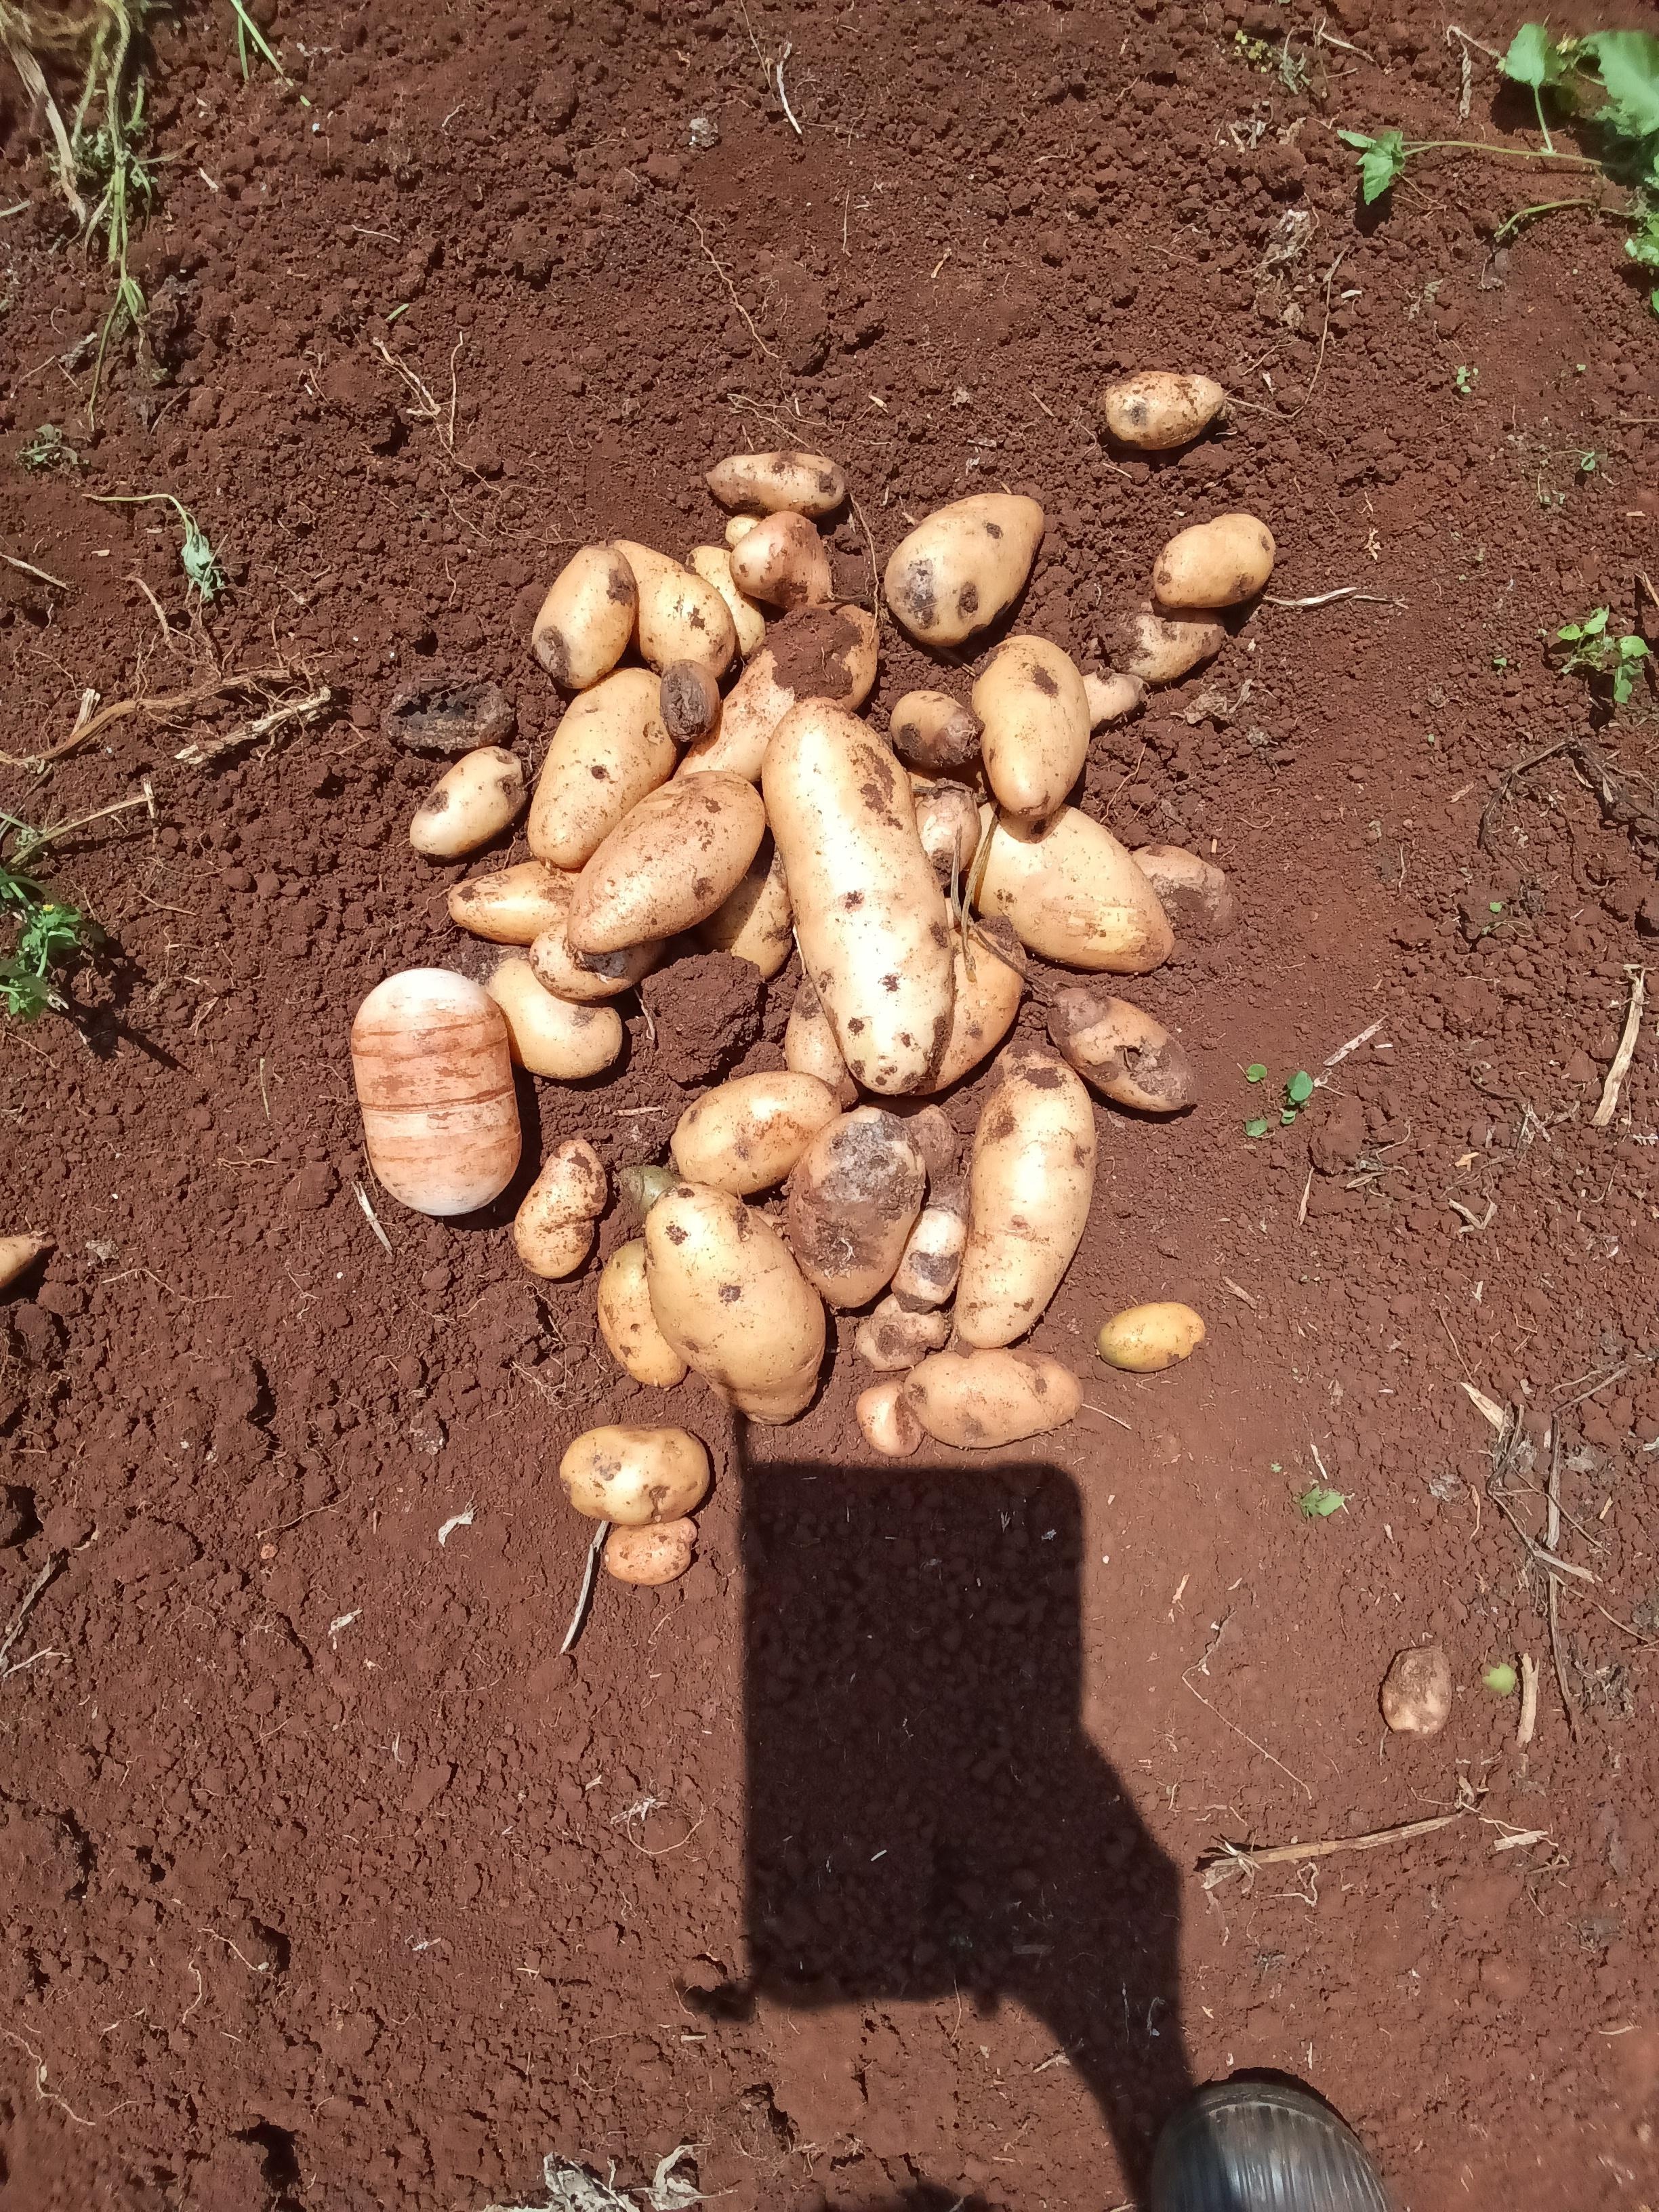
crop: potato
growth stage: harvest
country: Kenya
